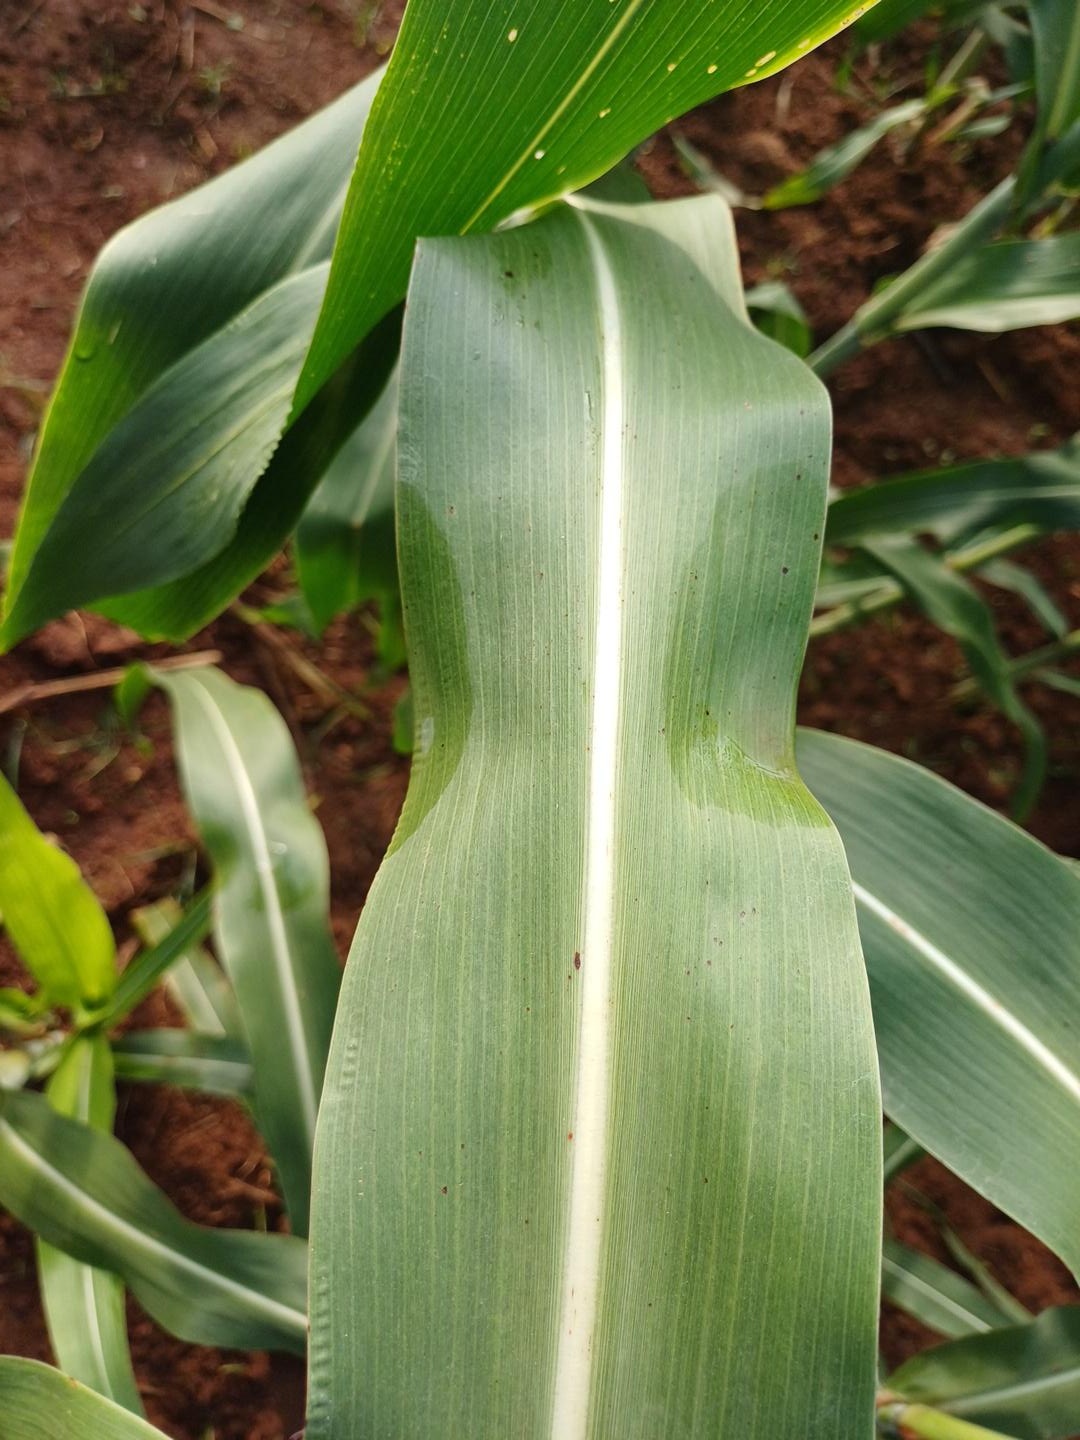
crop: sorghum
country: Kenya
